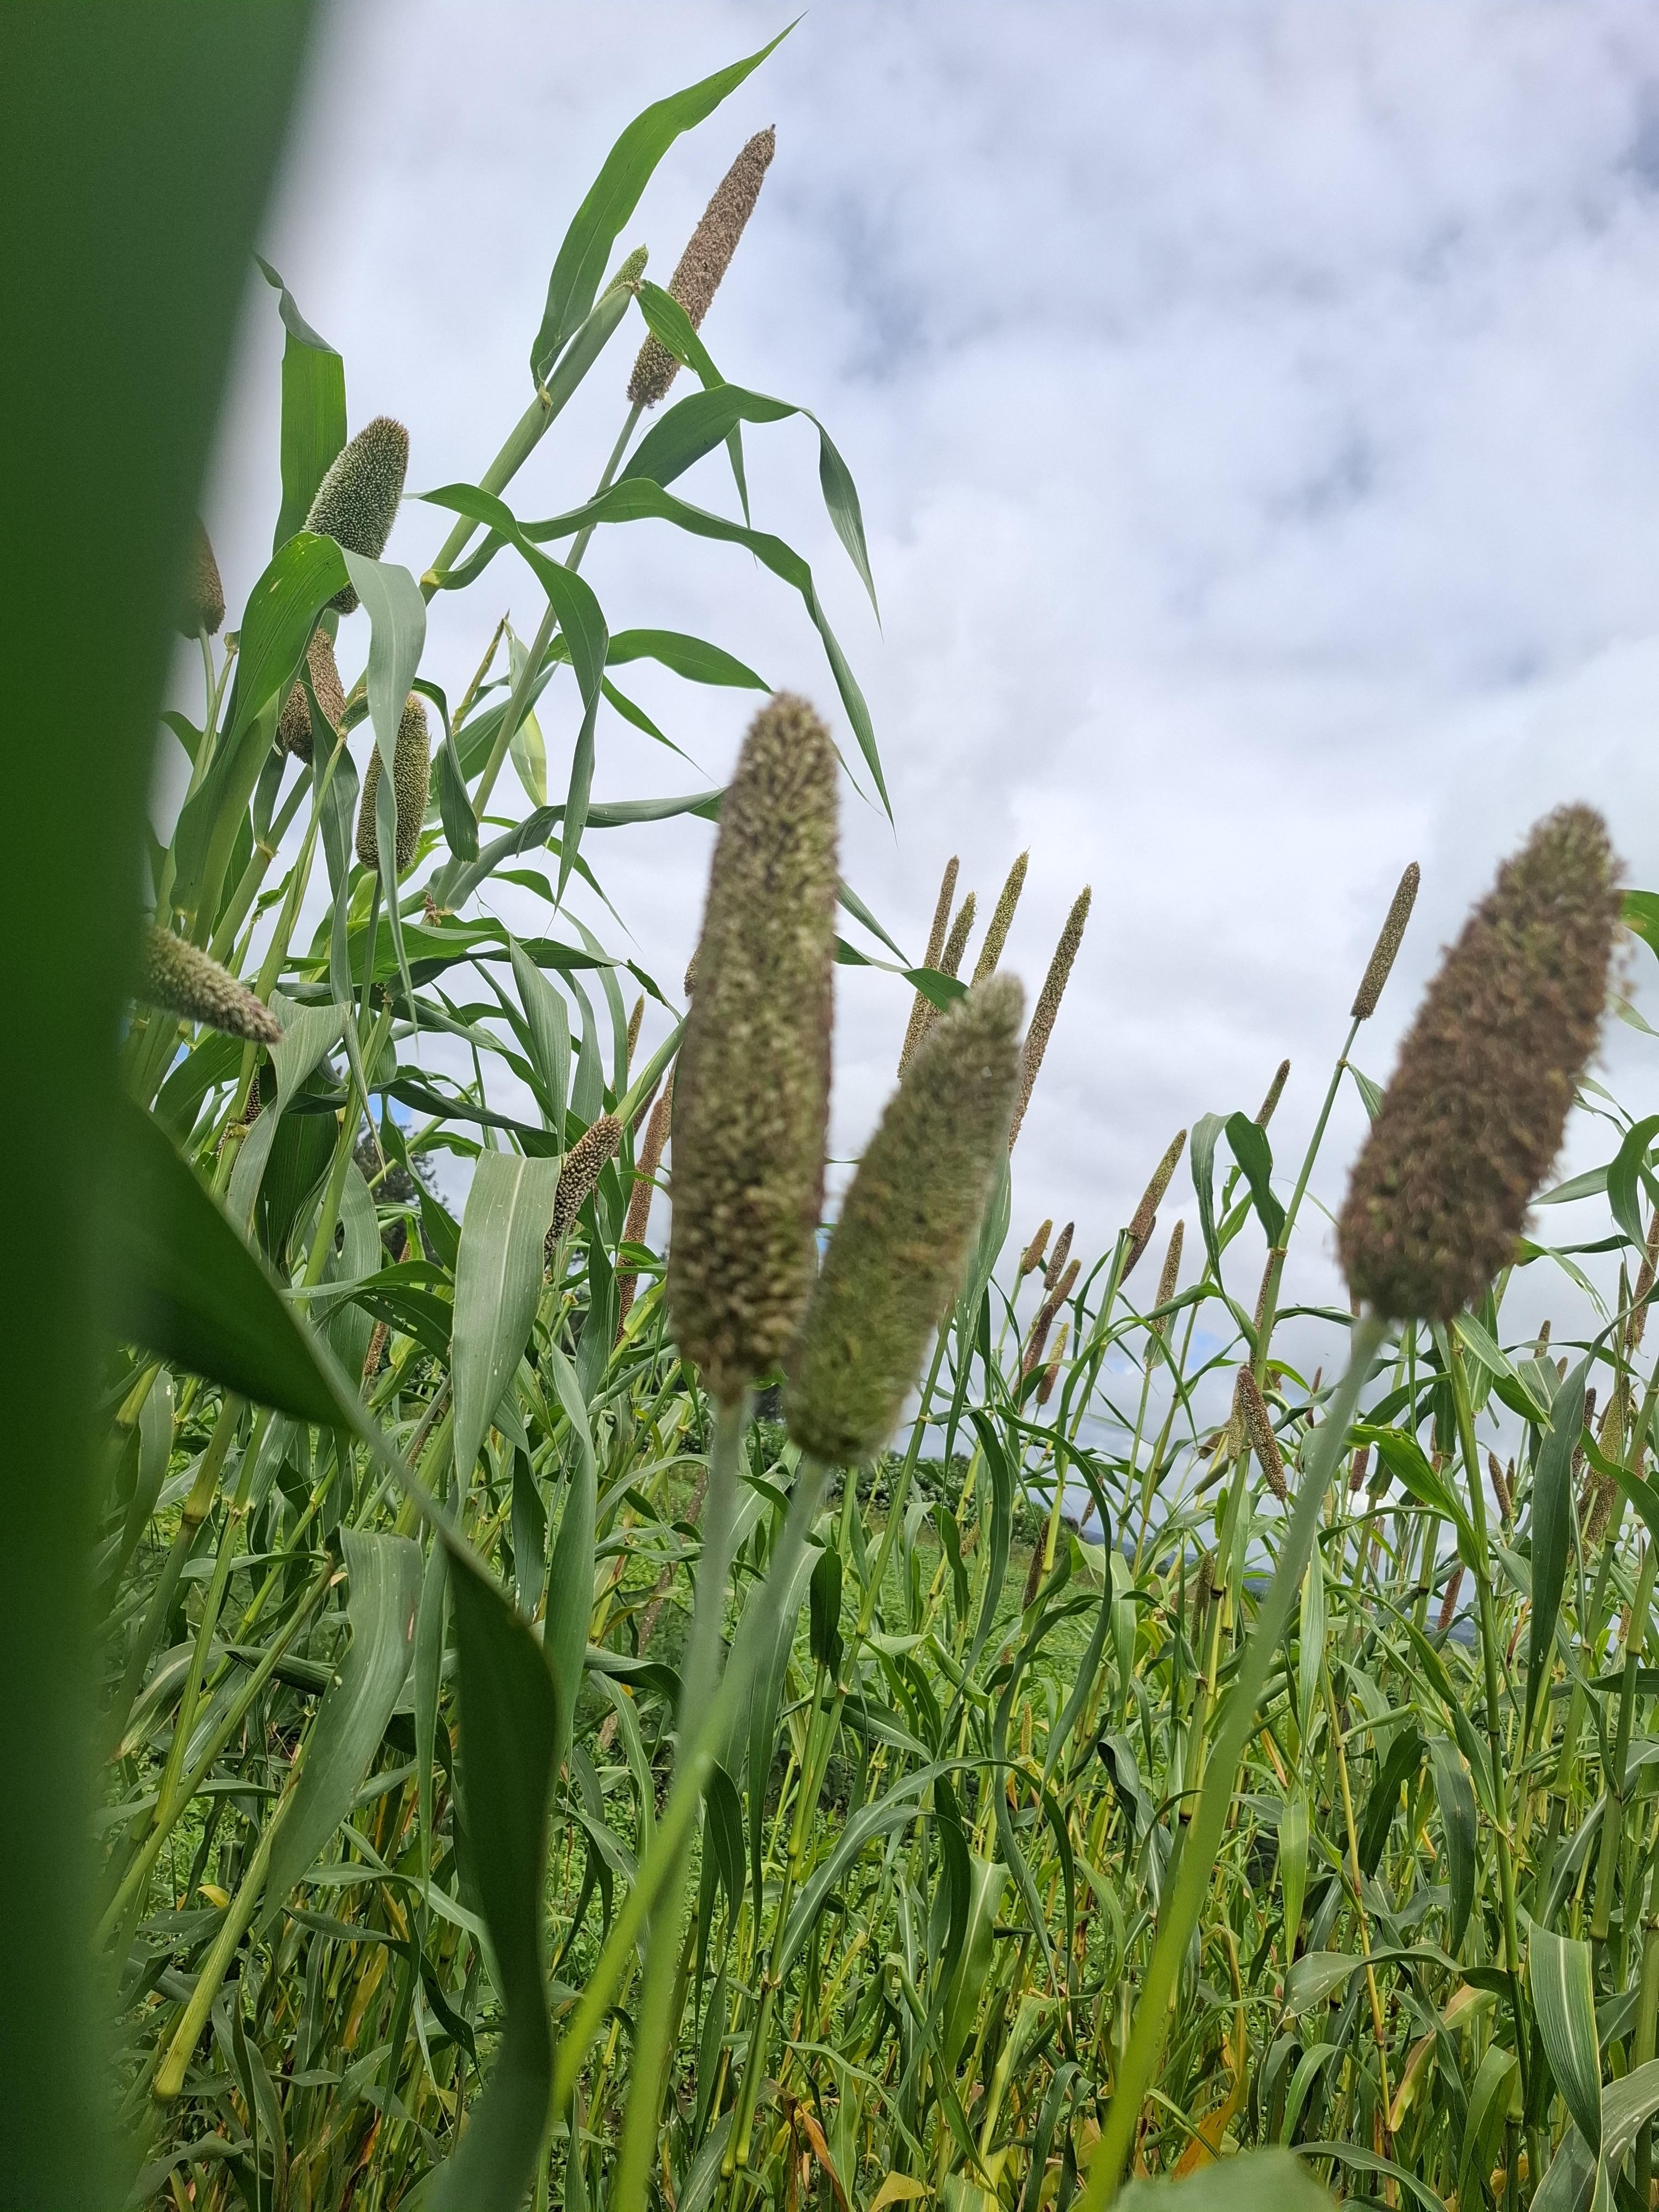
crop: sorghum
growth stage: heading tuber
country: Tanzania
